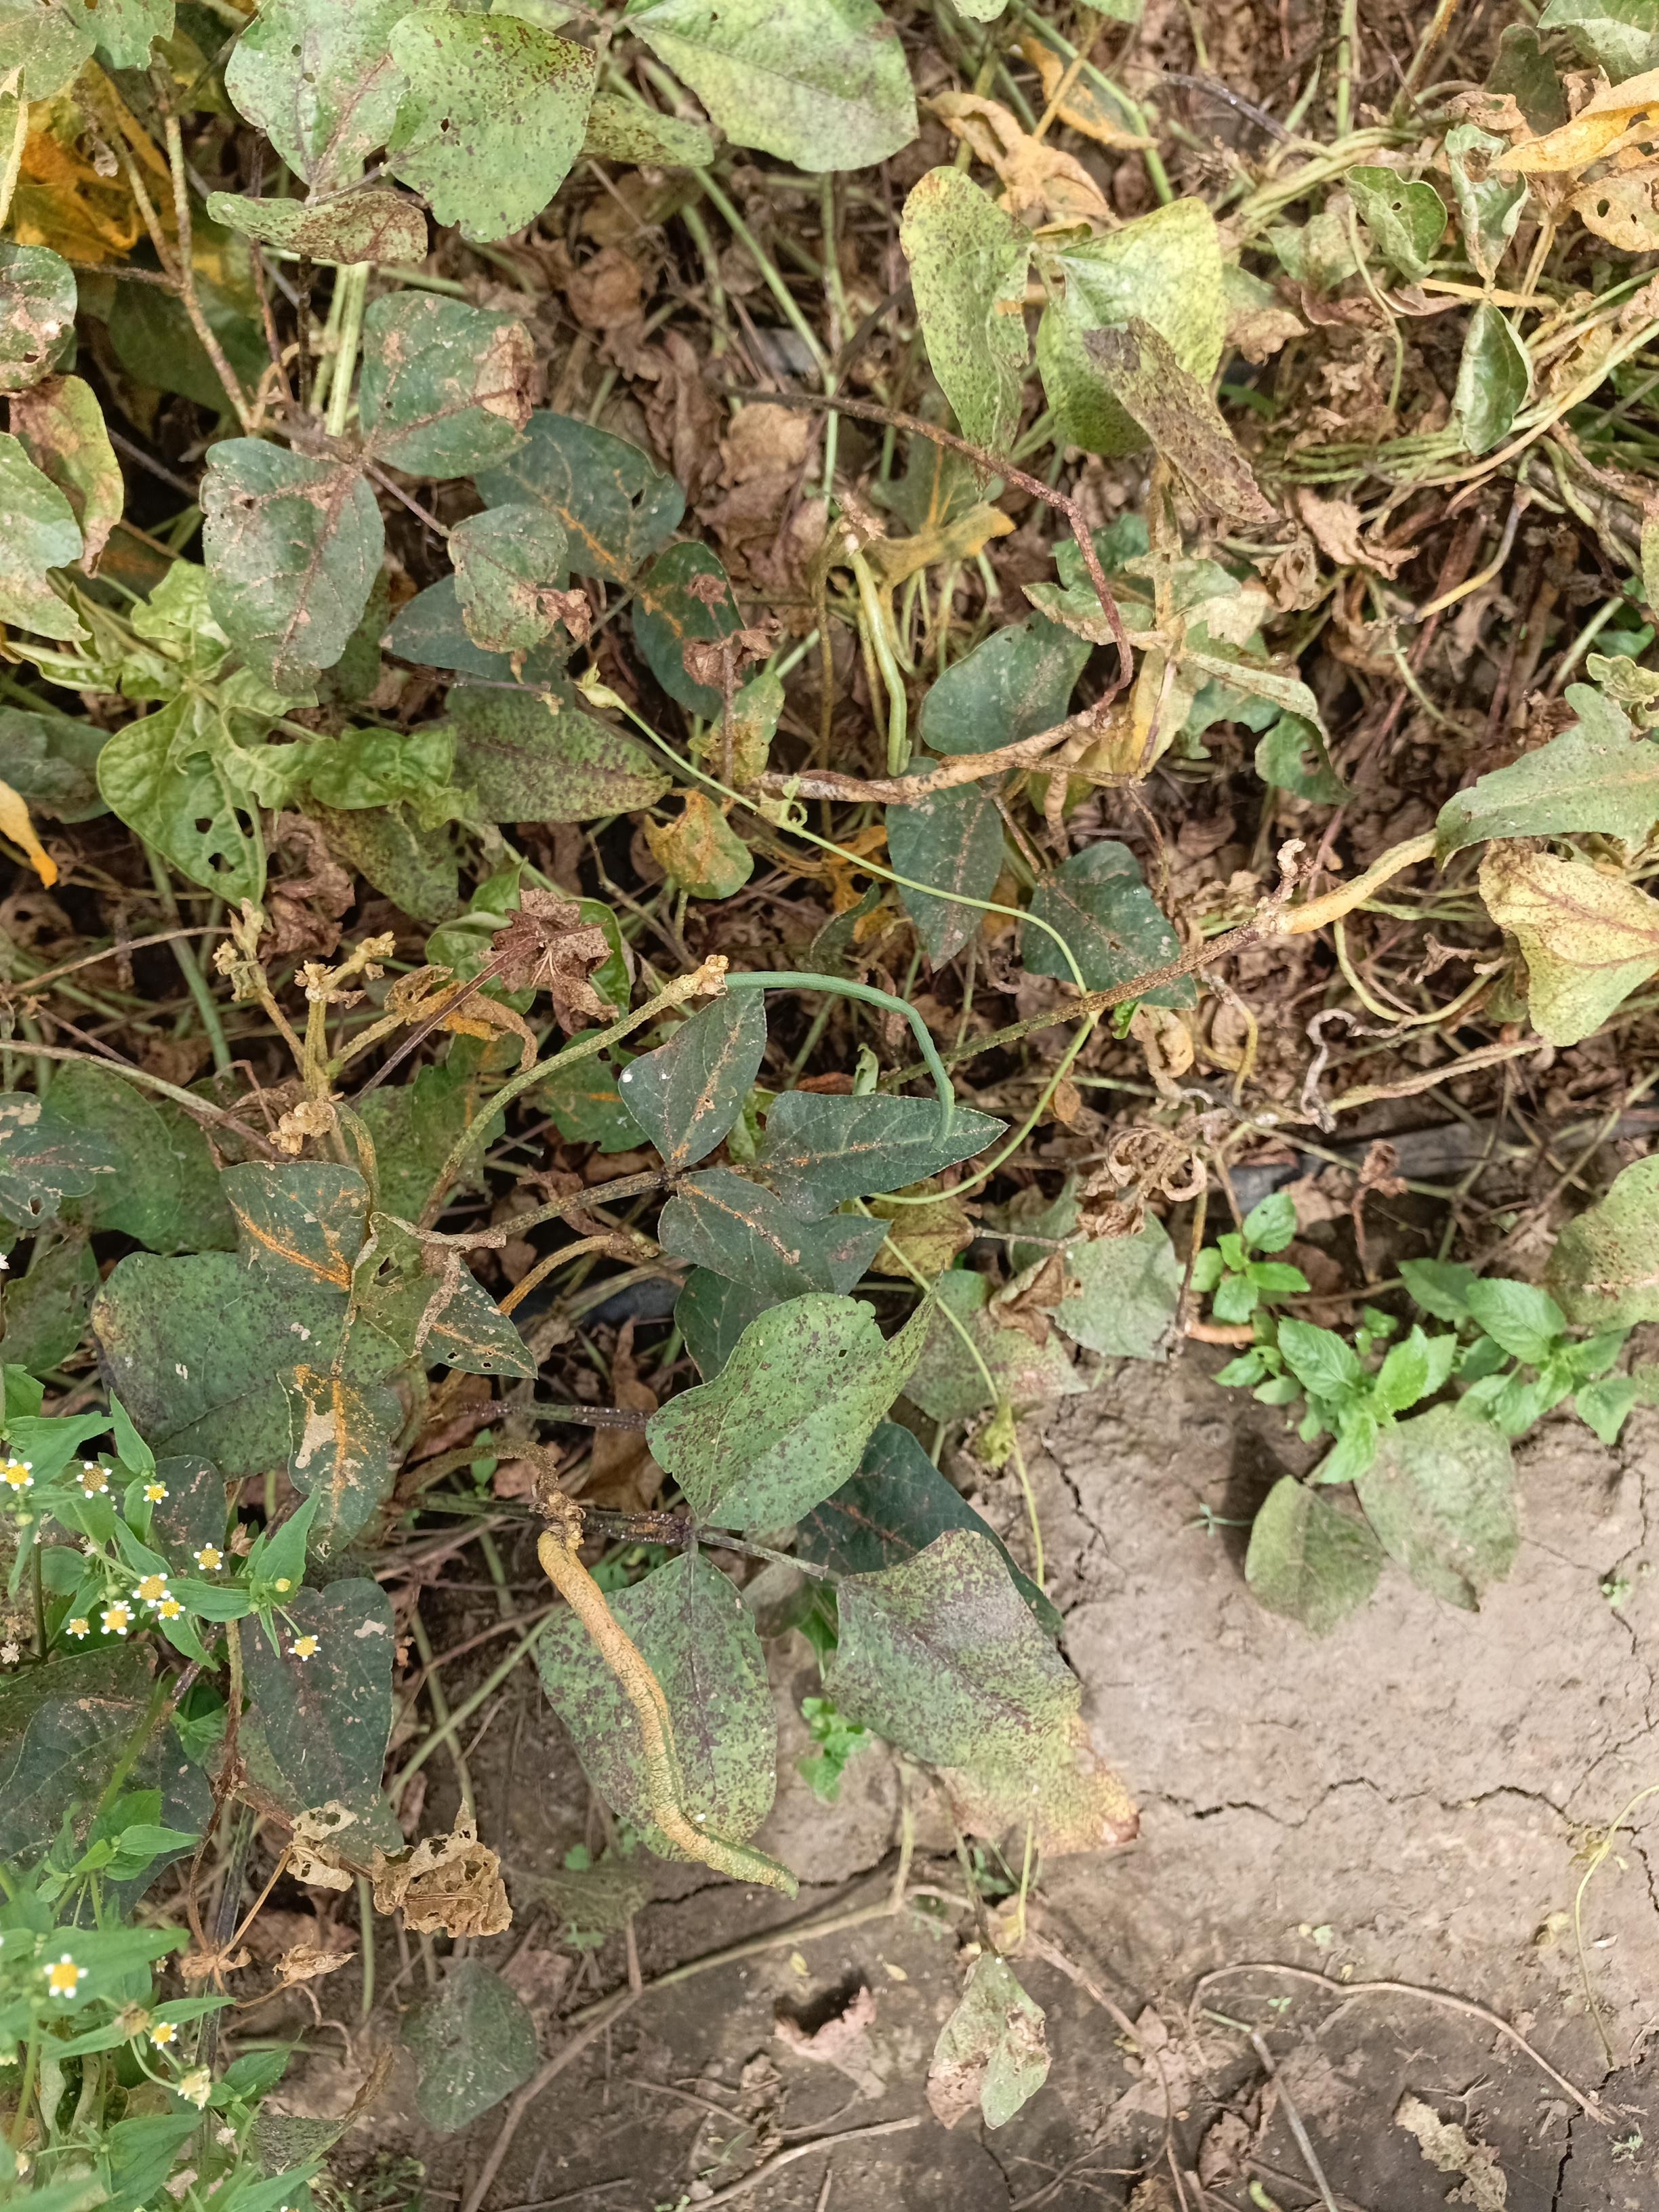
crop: cowpea
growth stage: development pod
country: Tanzania
